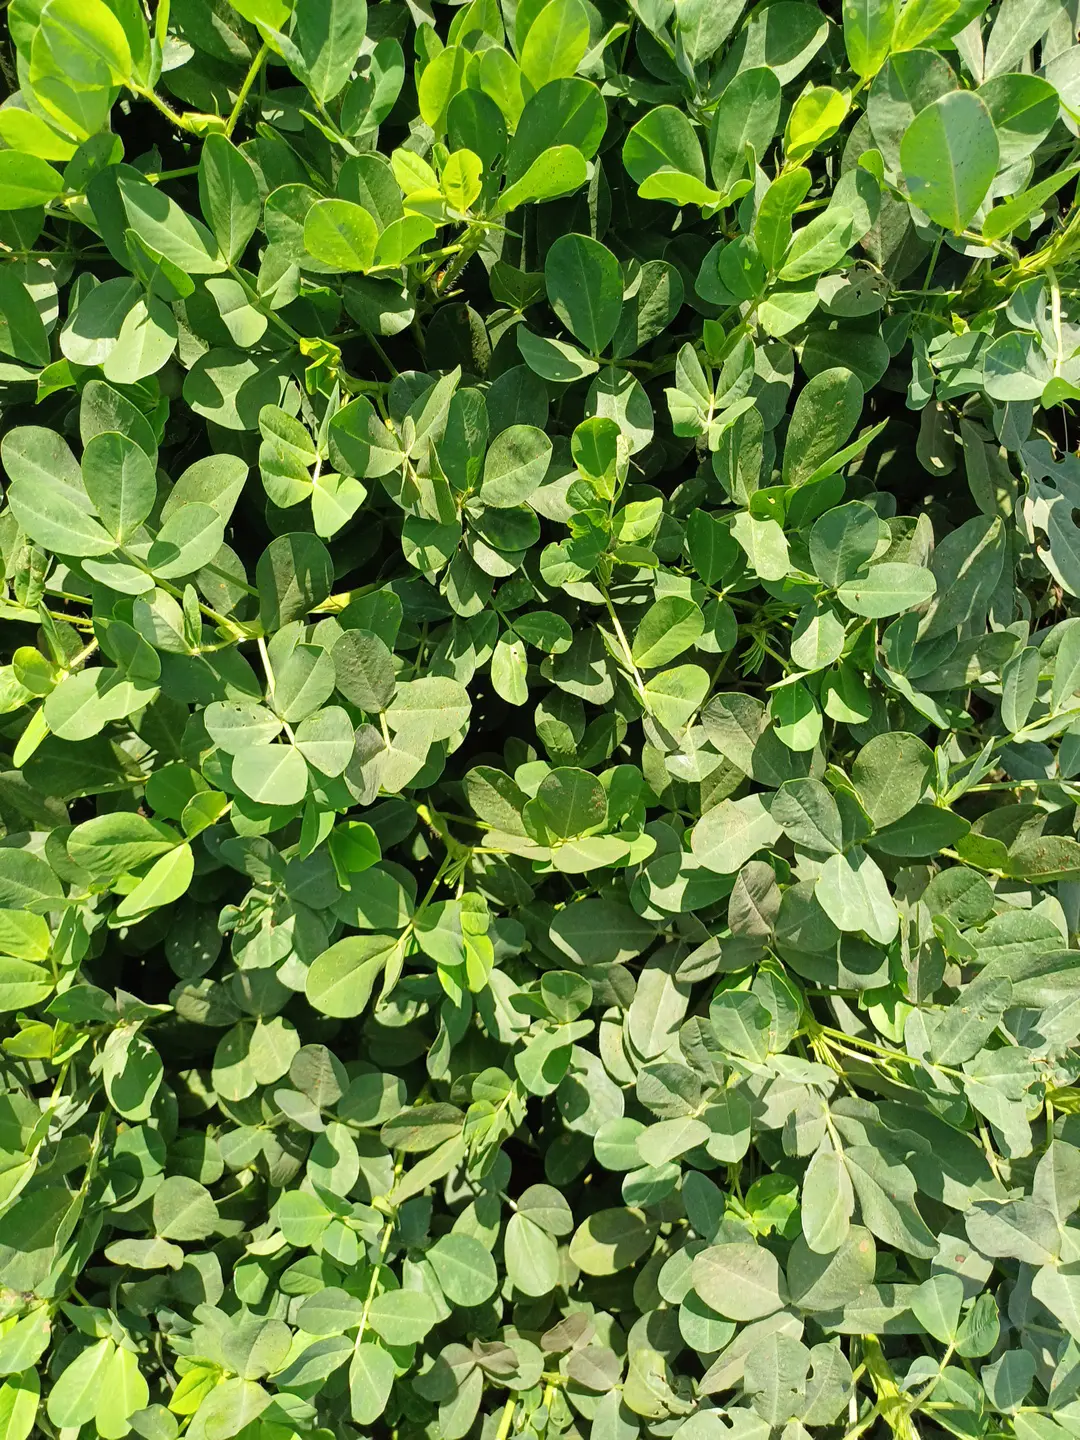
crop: groundnut
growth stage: pegging
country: Kenya
